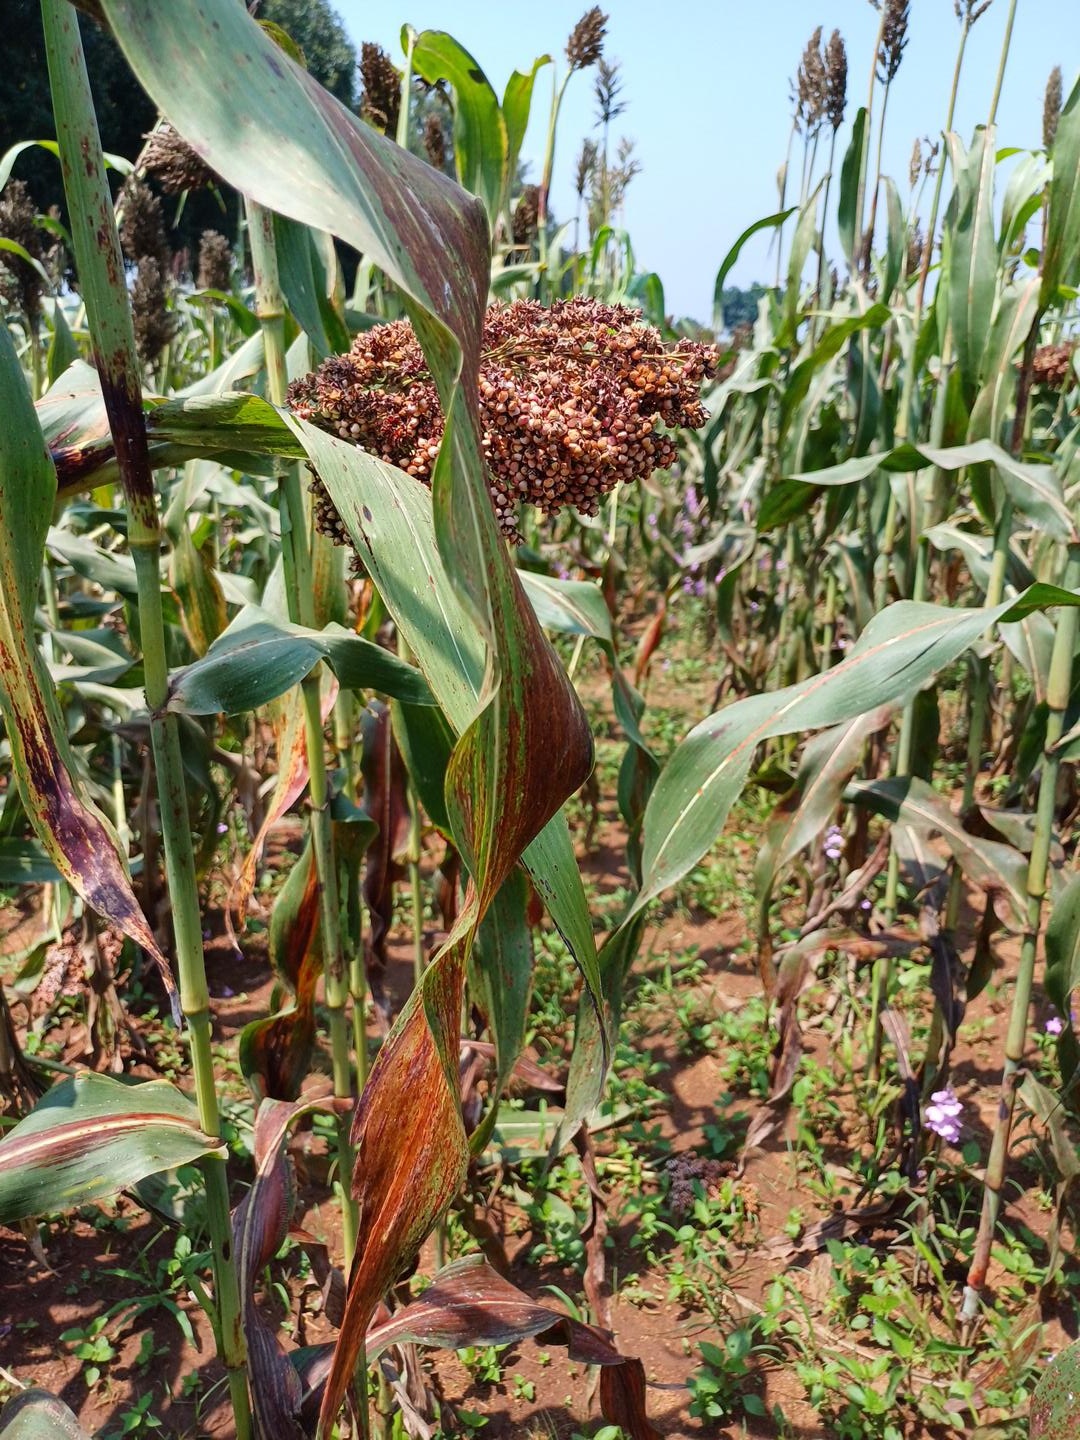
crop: sorghum
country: Kenya
